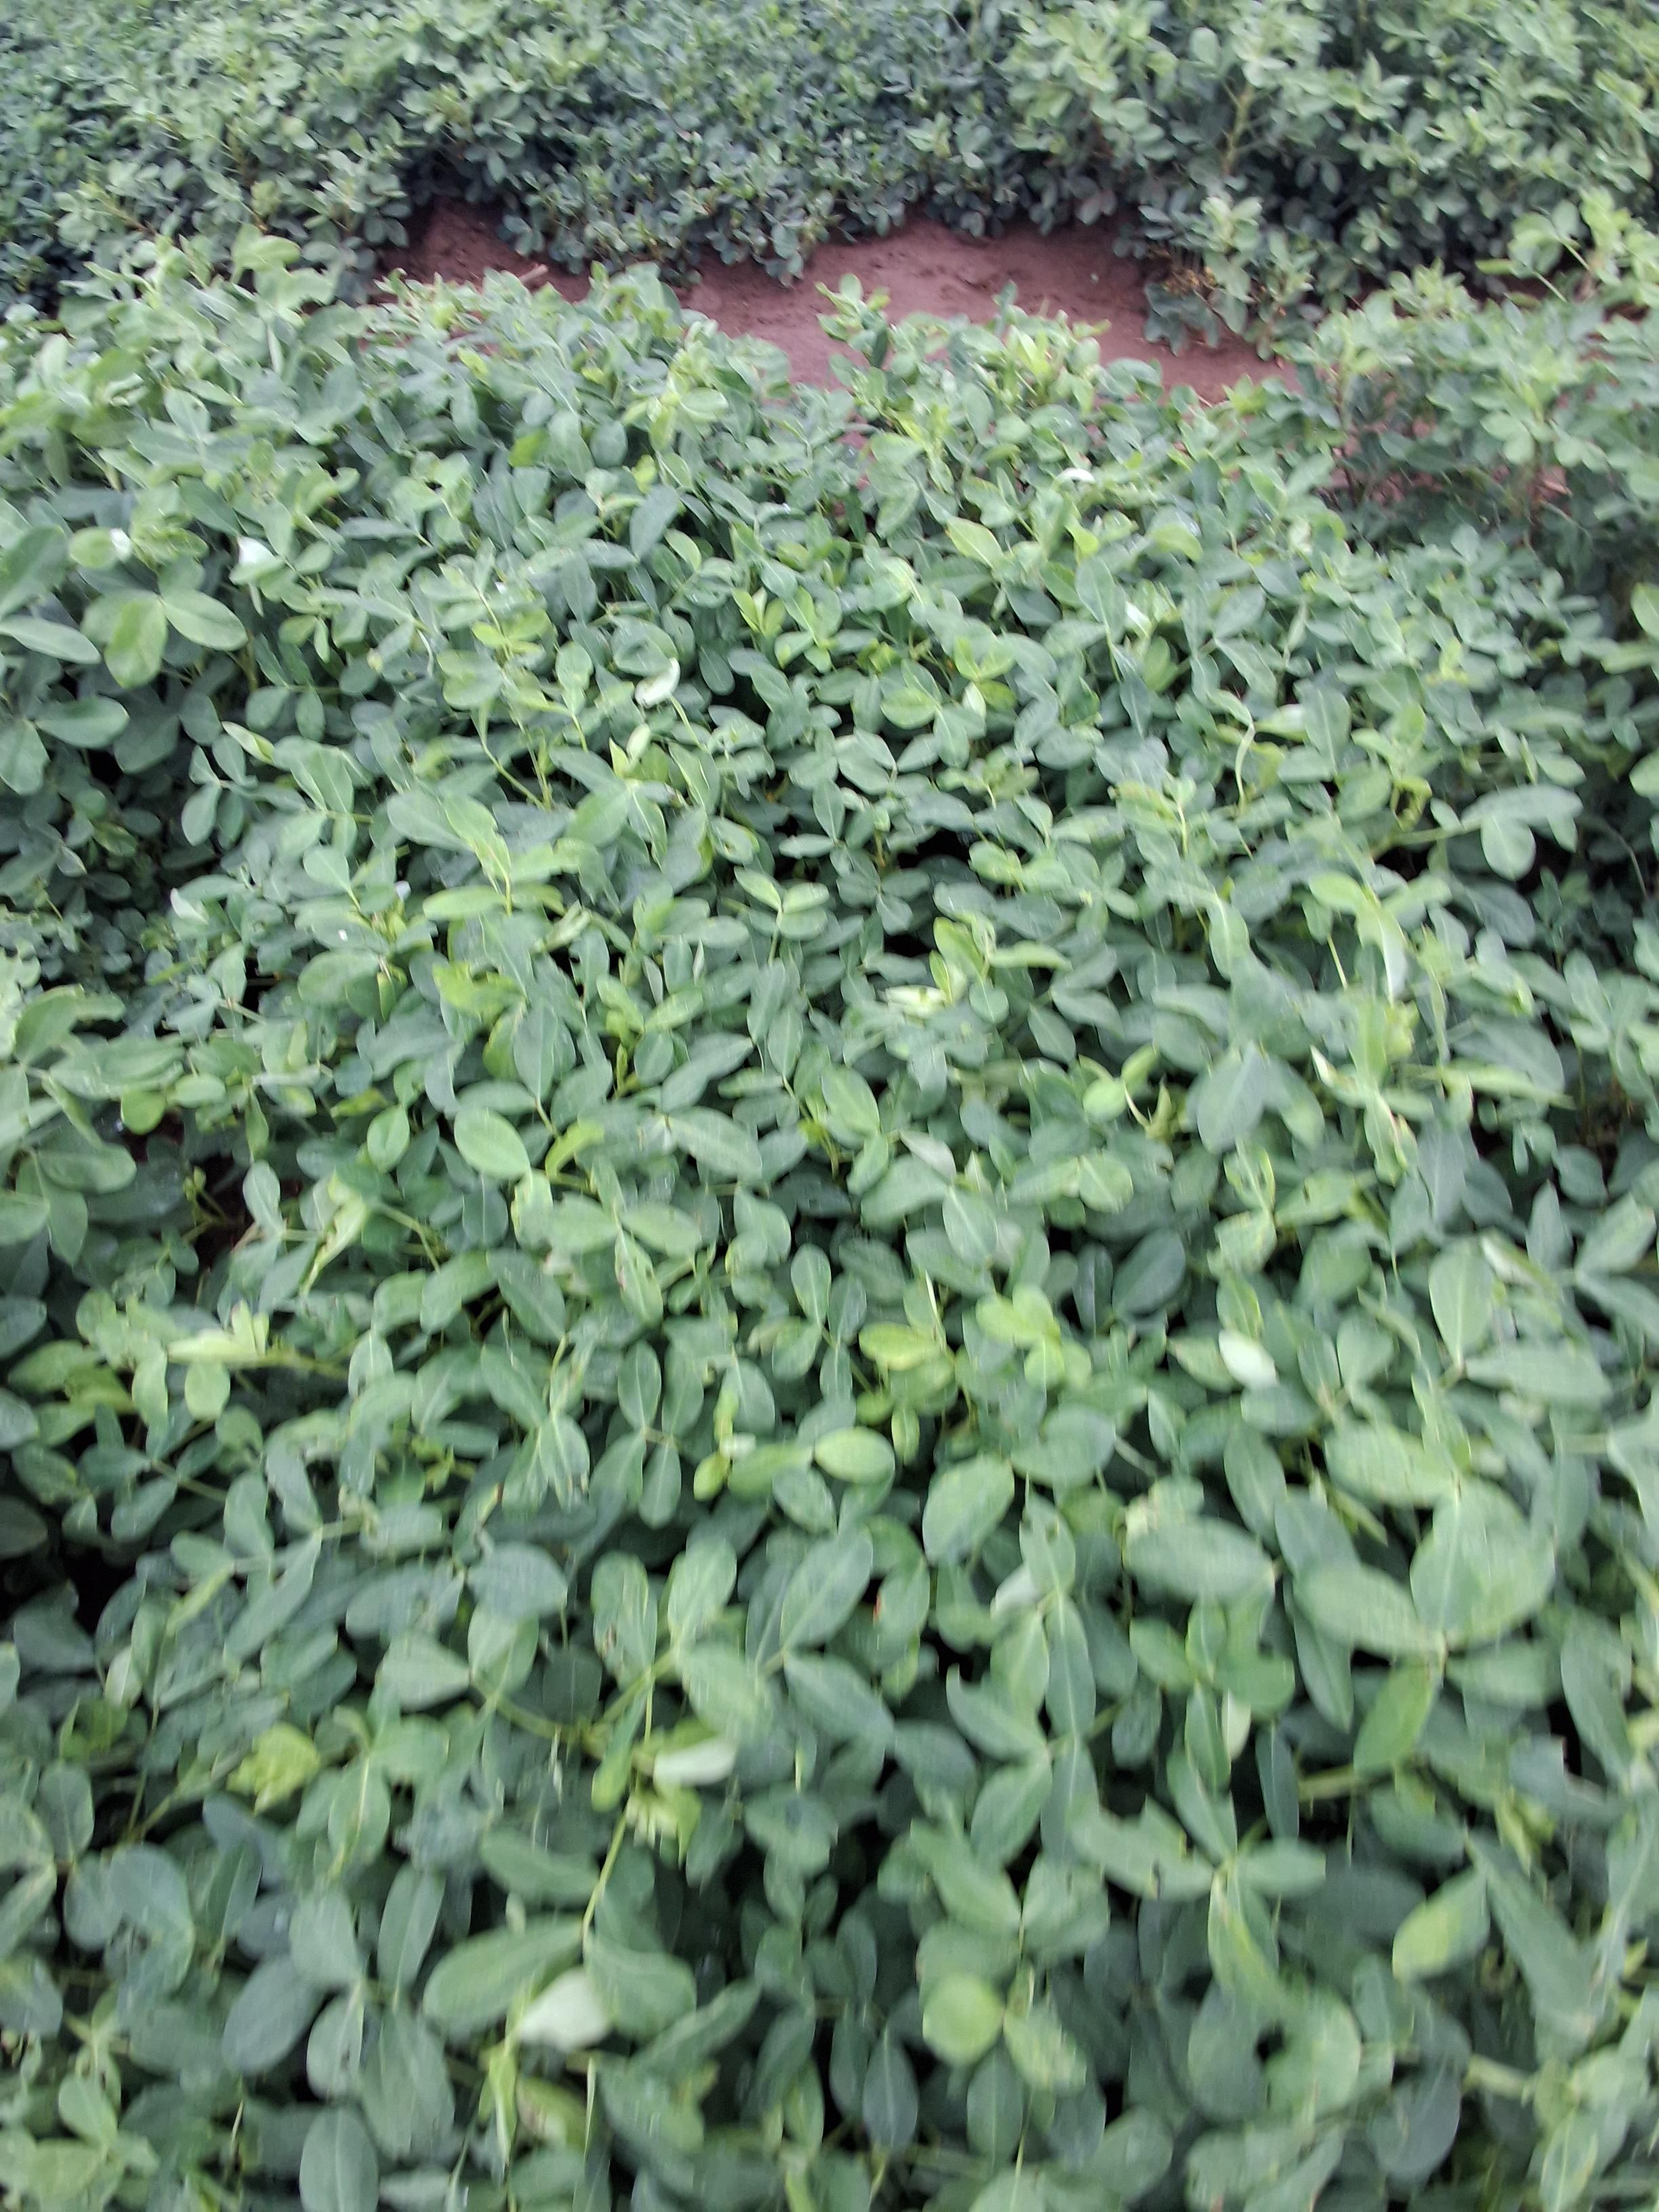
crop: groundnut
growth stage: pegging
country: Kenya
